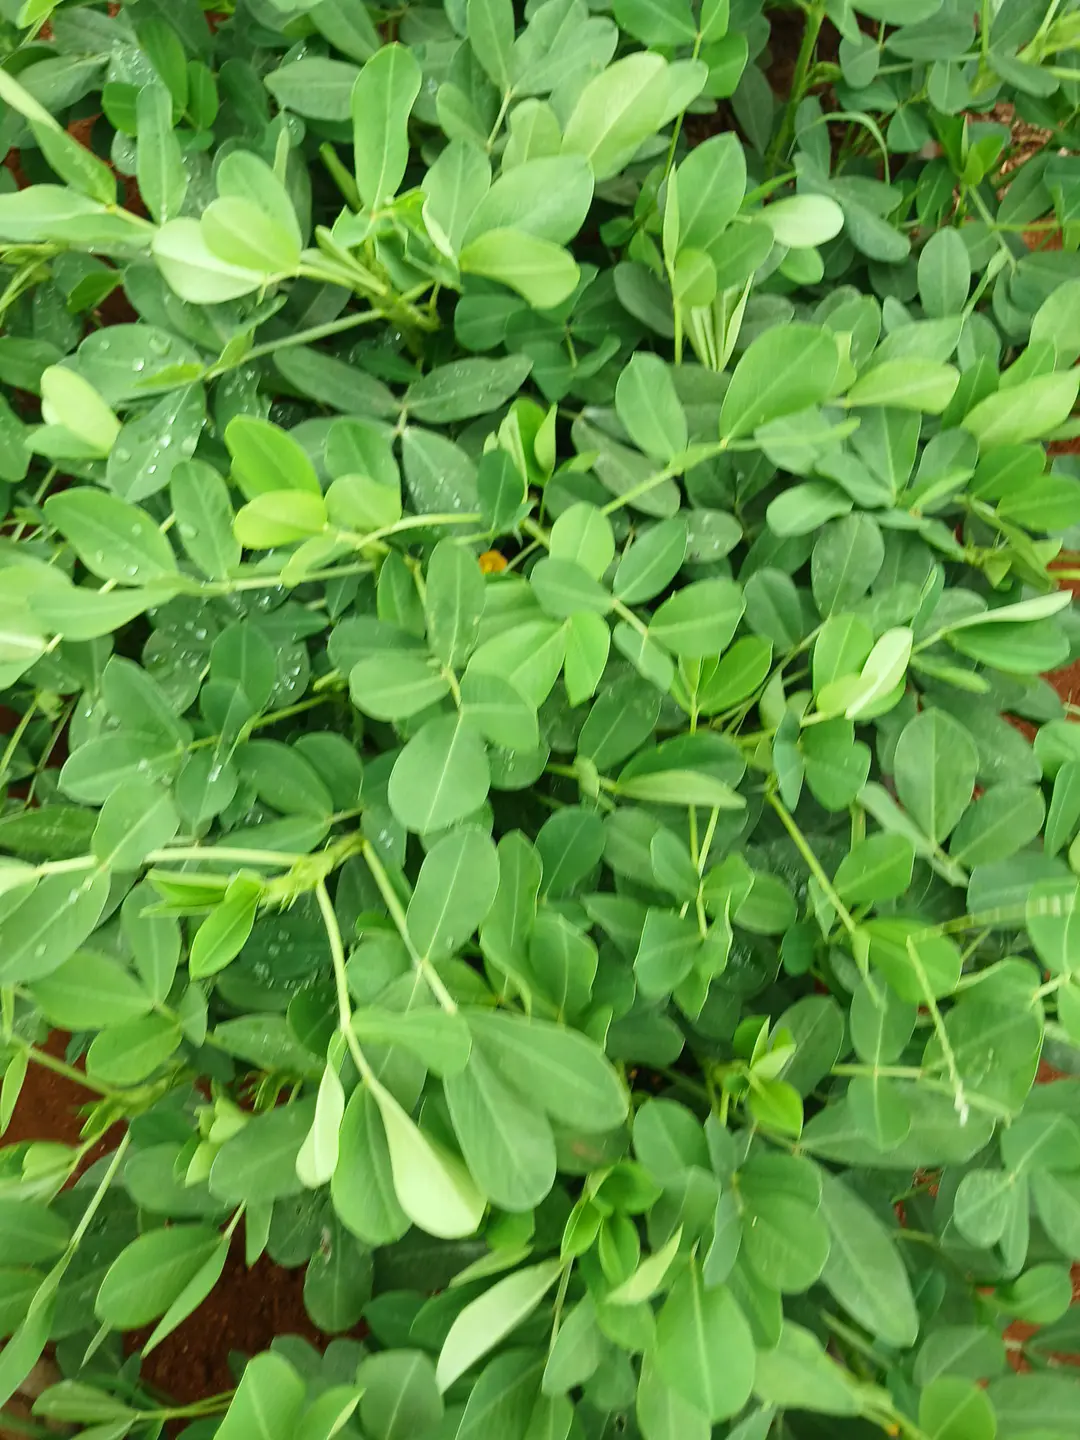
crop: groundnut
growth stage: flowering
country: Kenya
